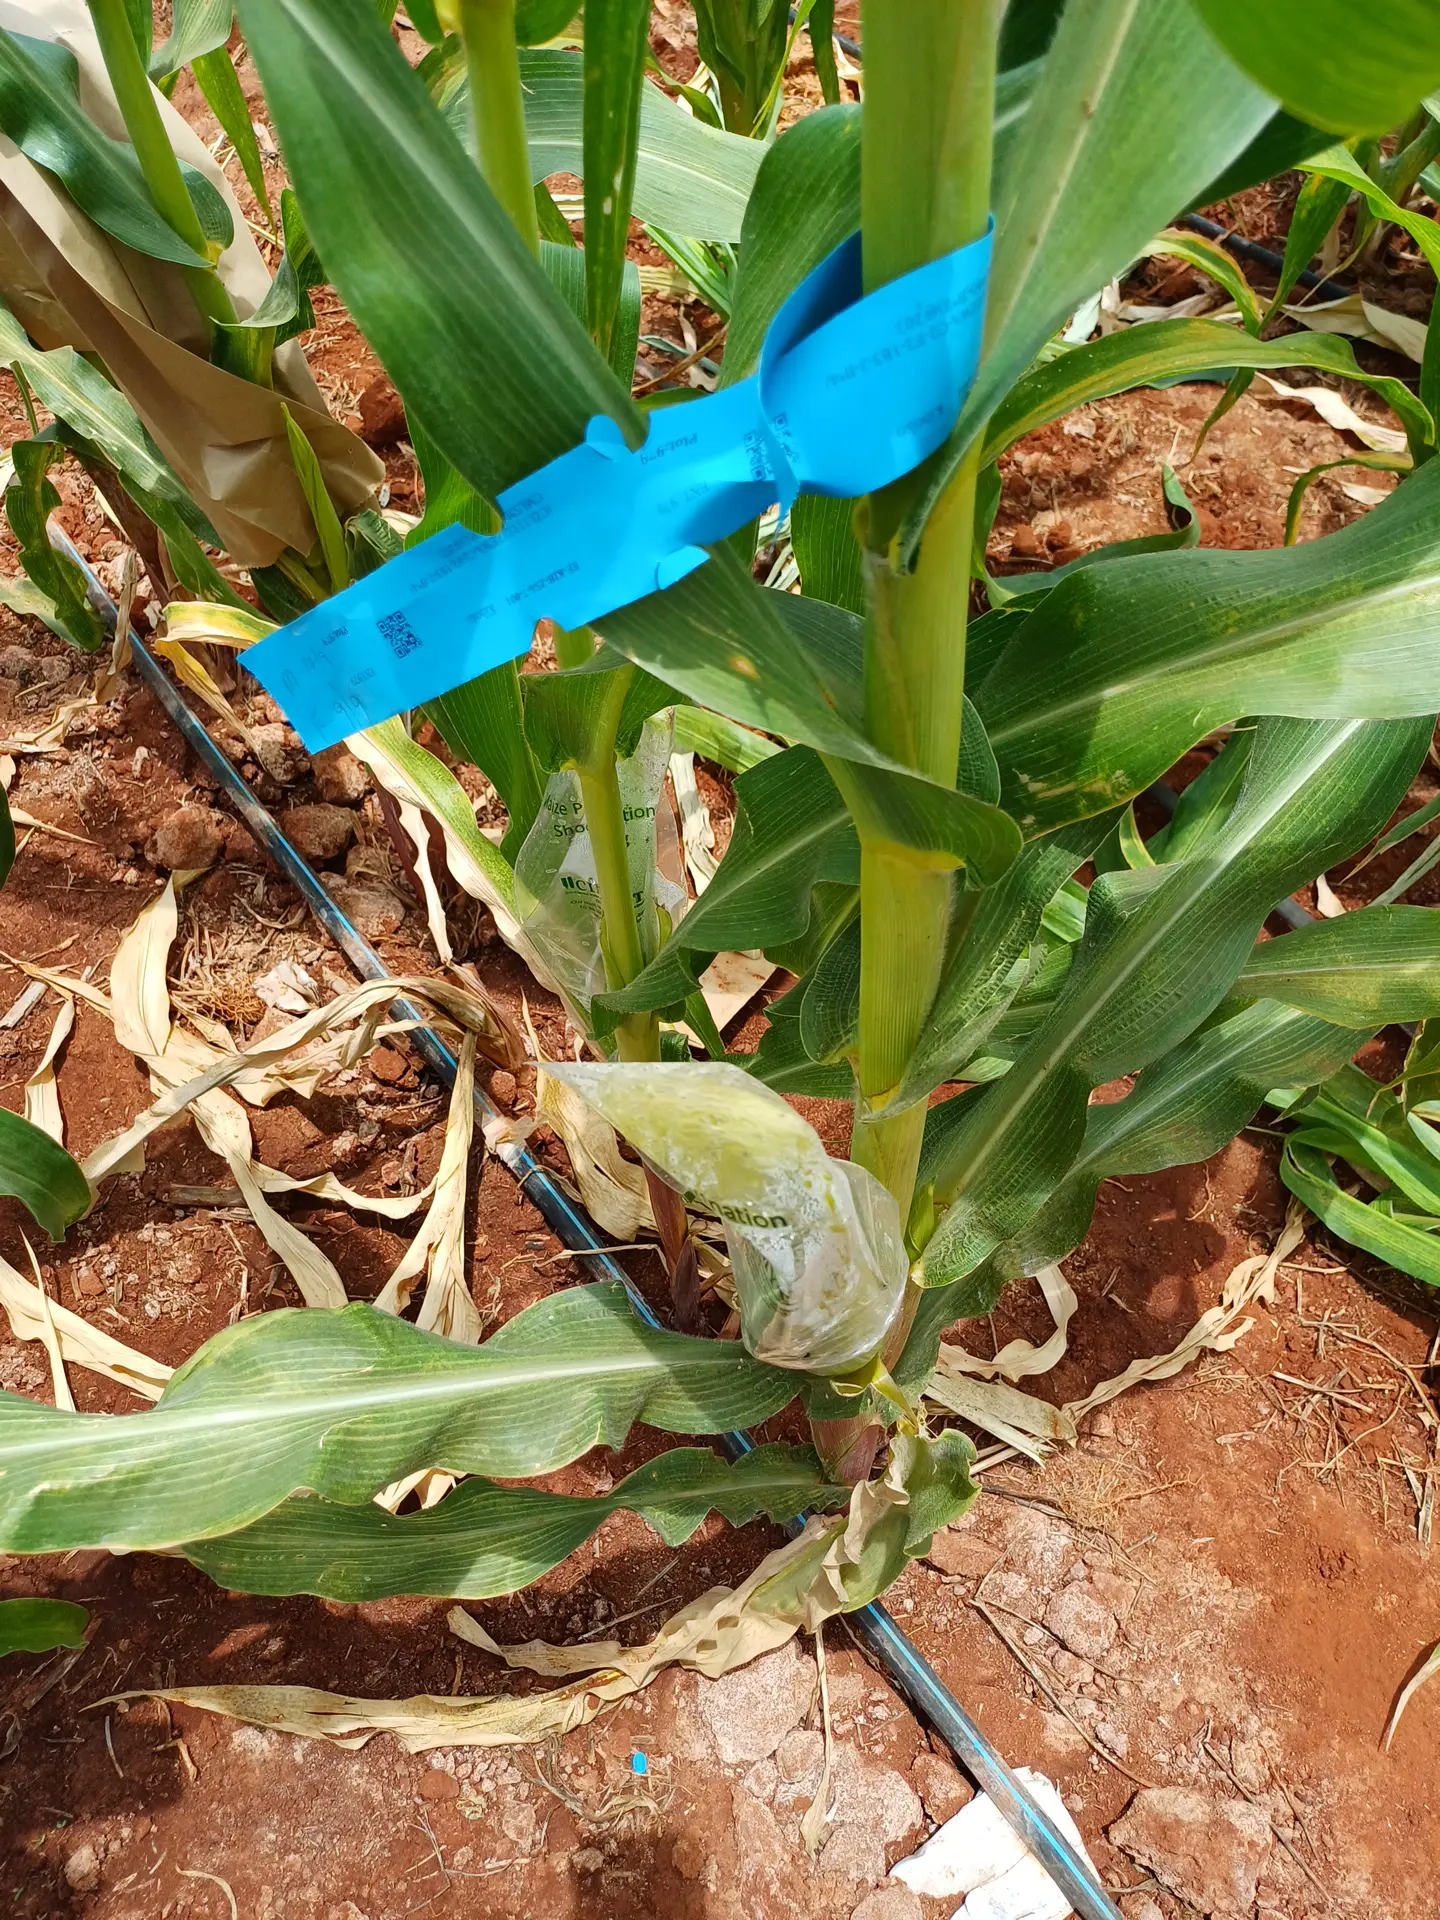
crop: maize
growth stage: flowering
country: Kenya
